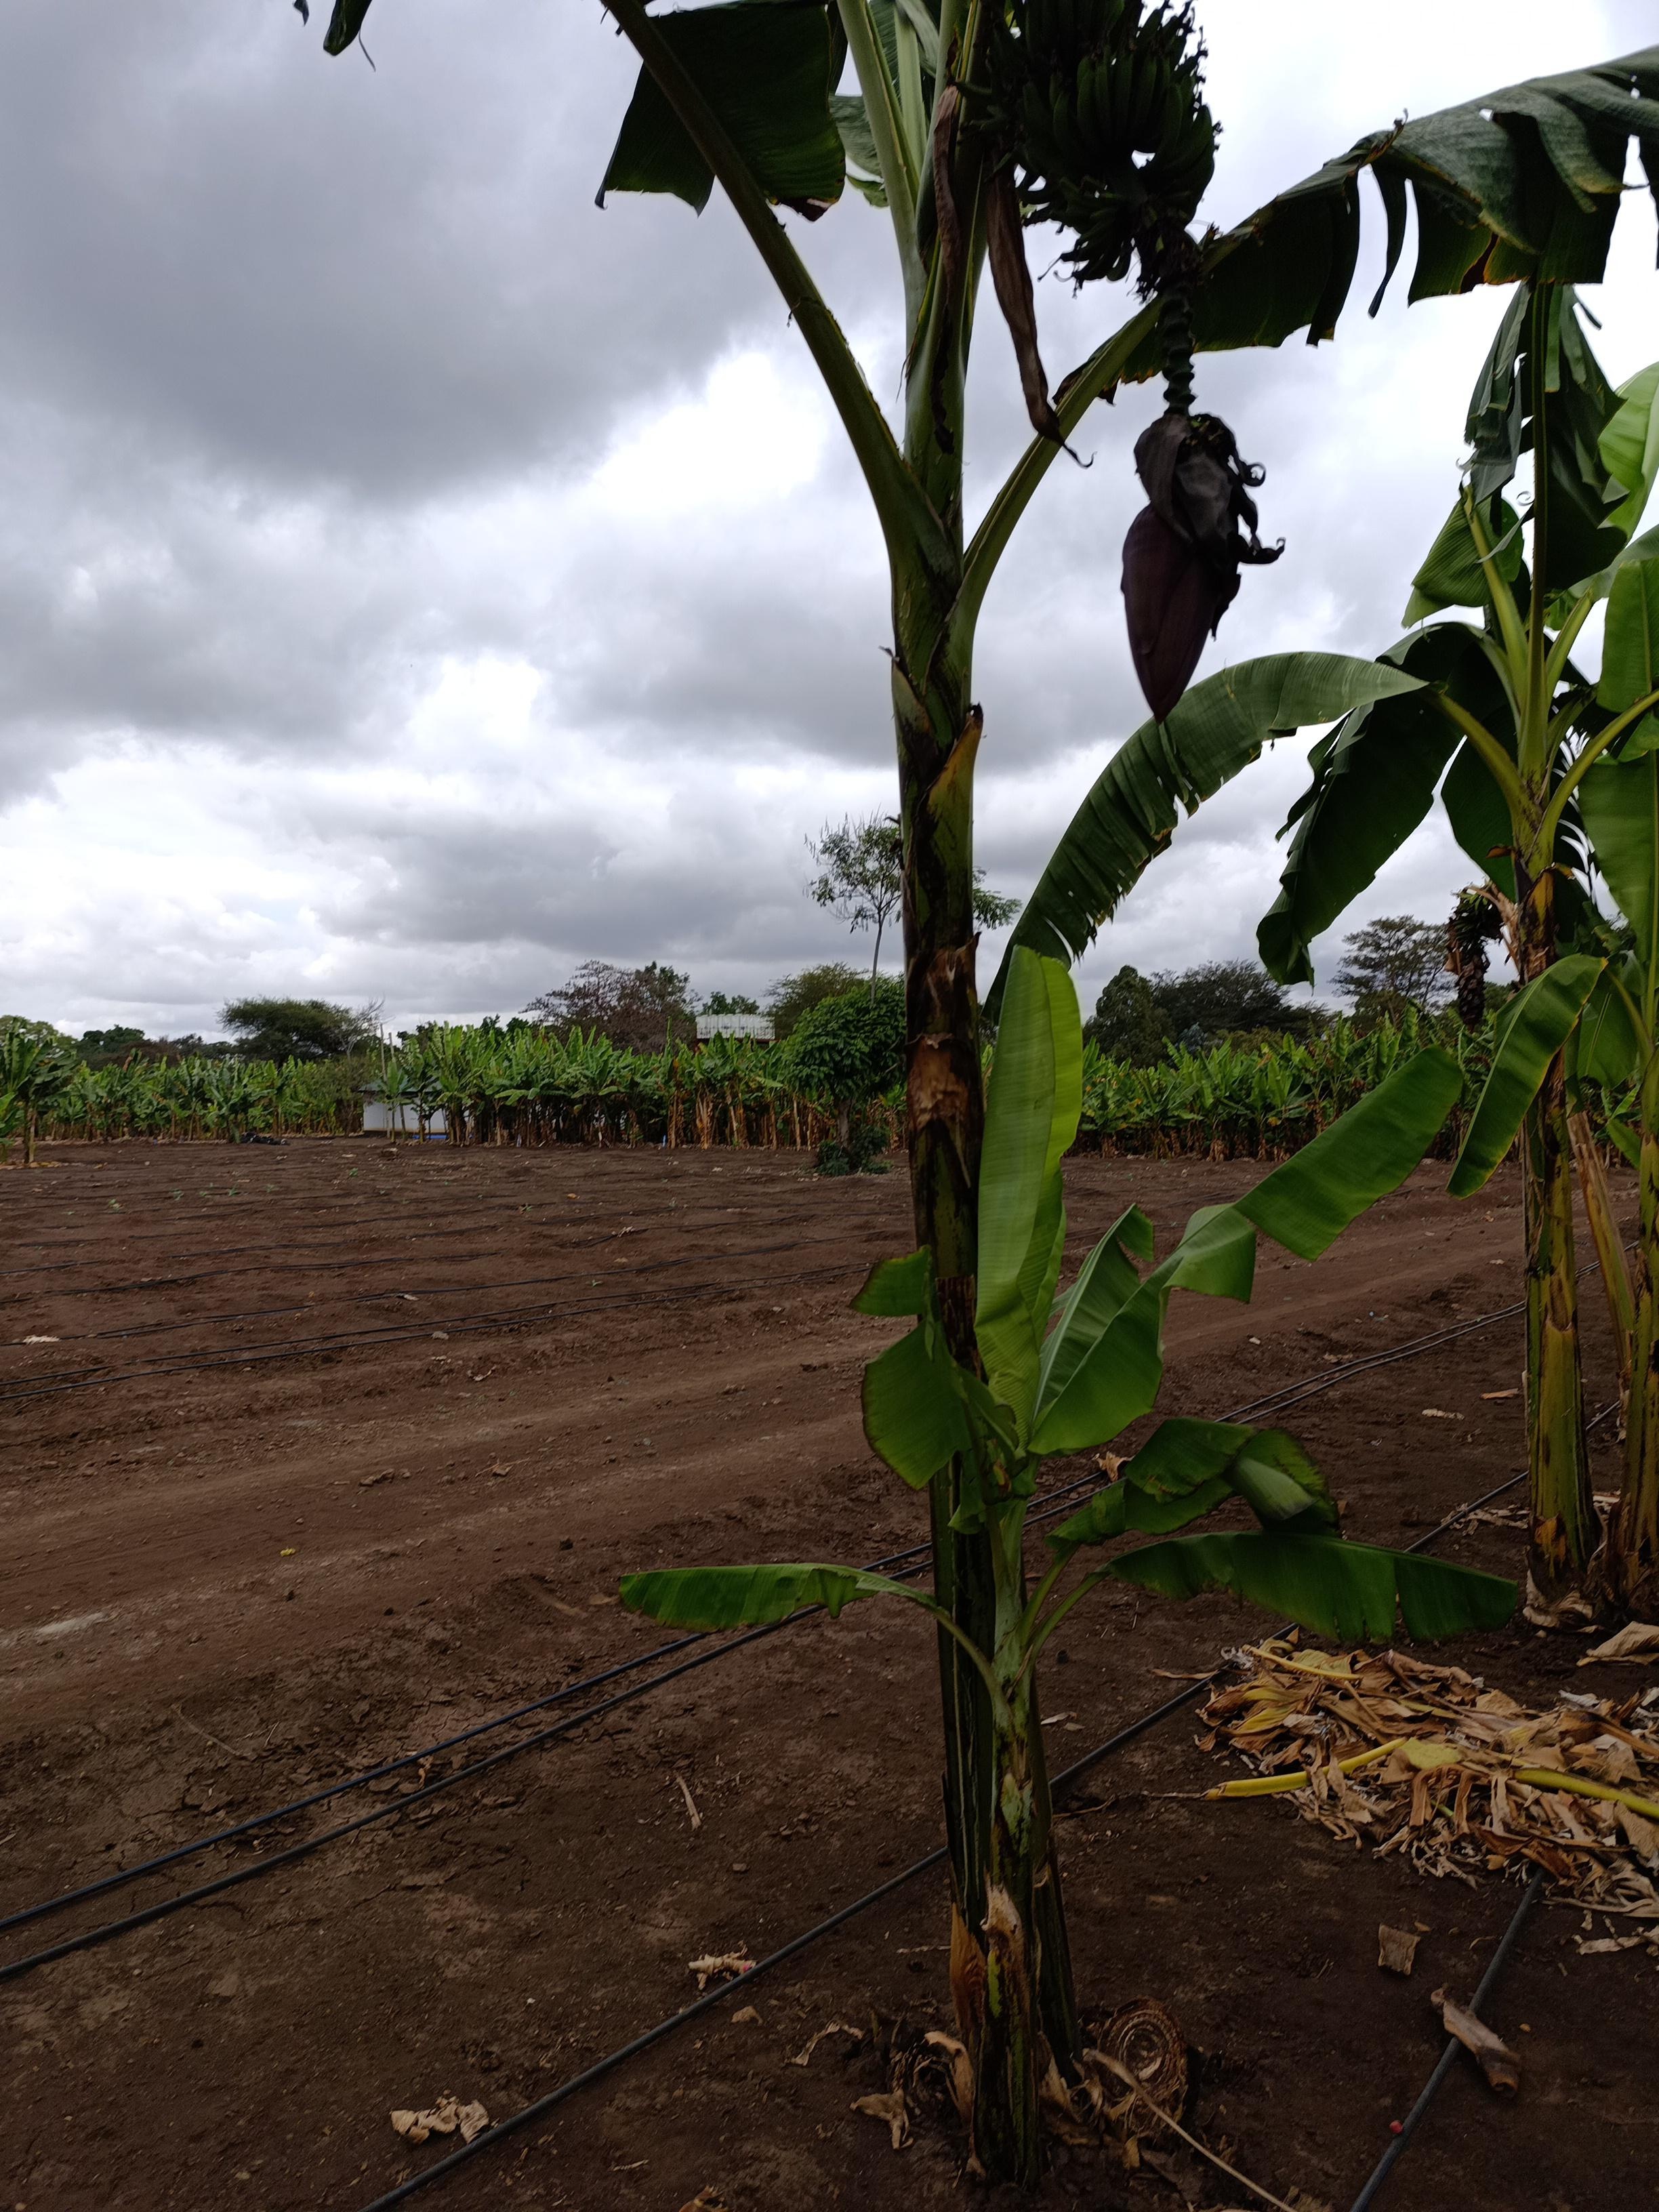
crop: banana
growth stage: development fruit
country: Tanzania
